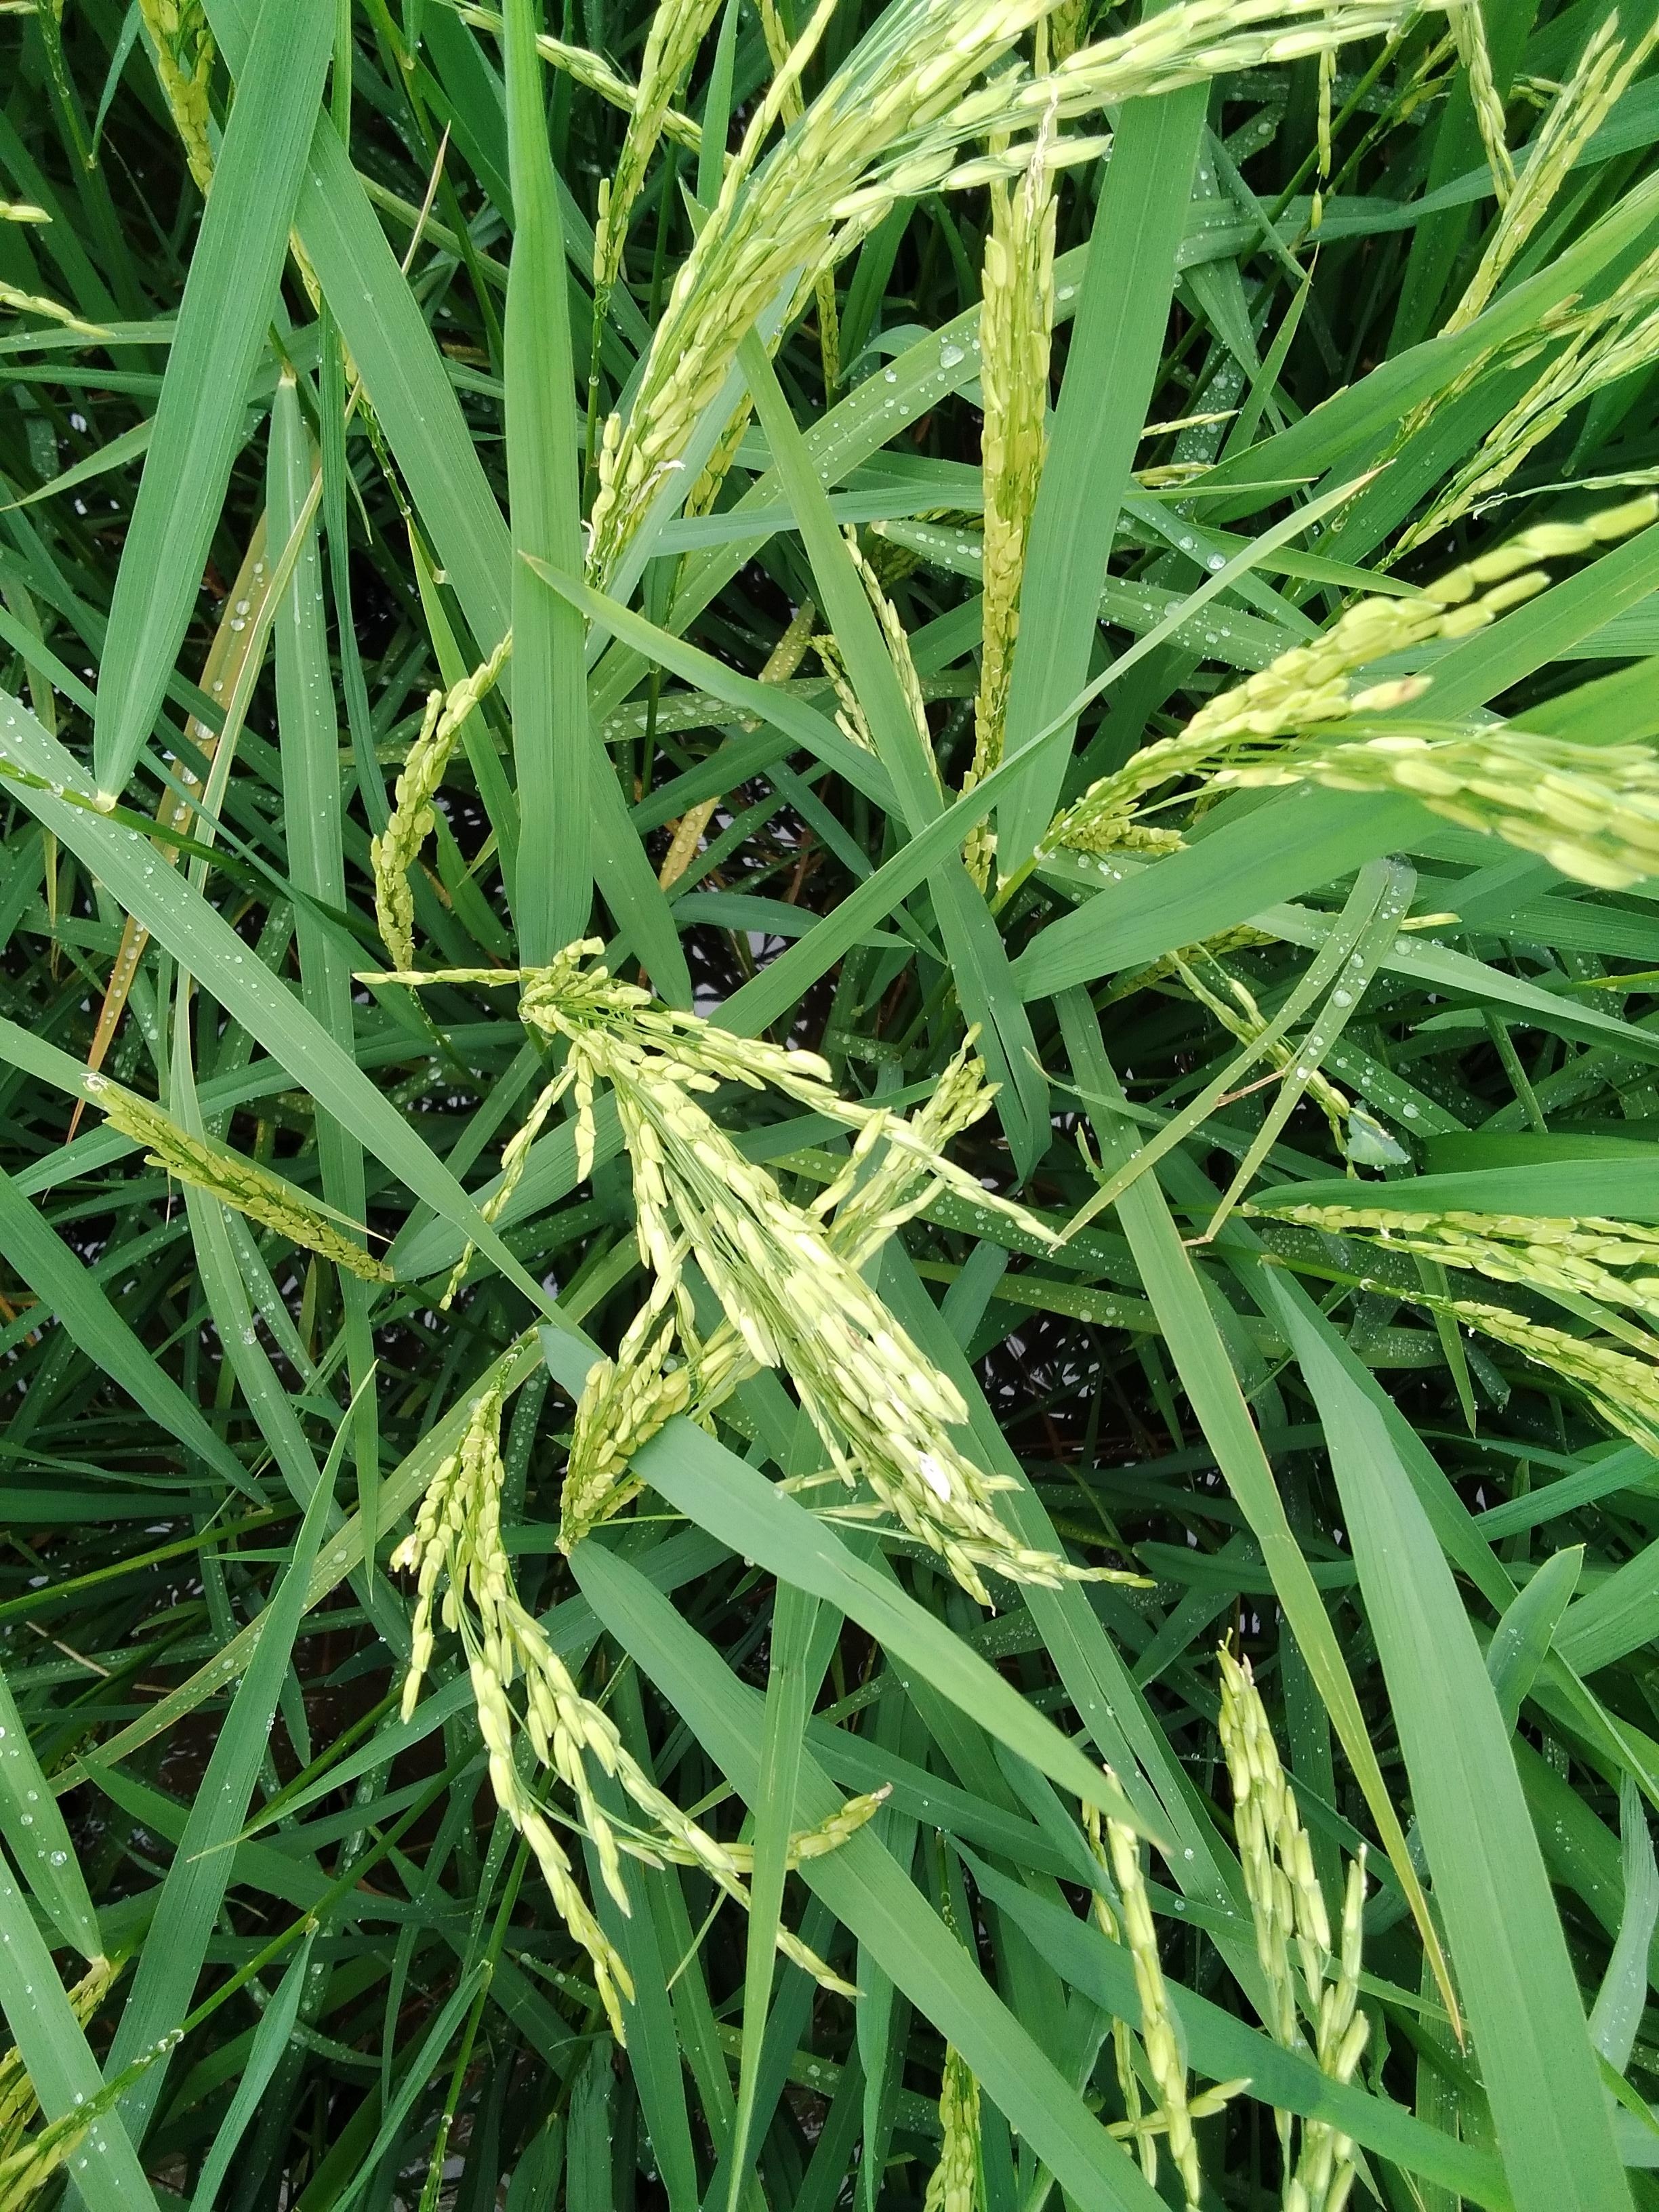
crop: rice
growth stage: stage milk
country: Nigeria
